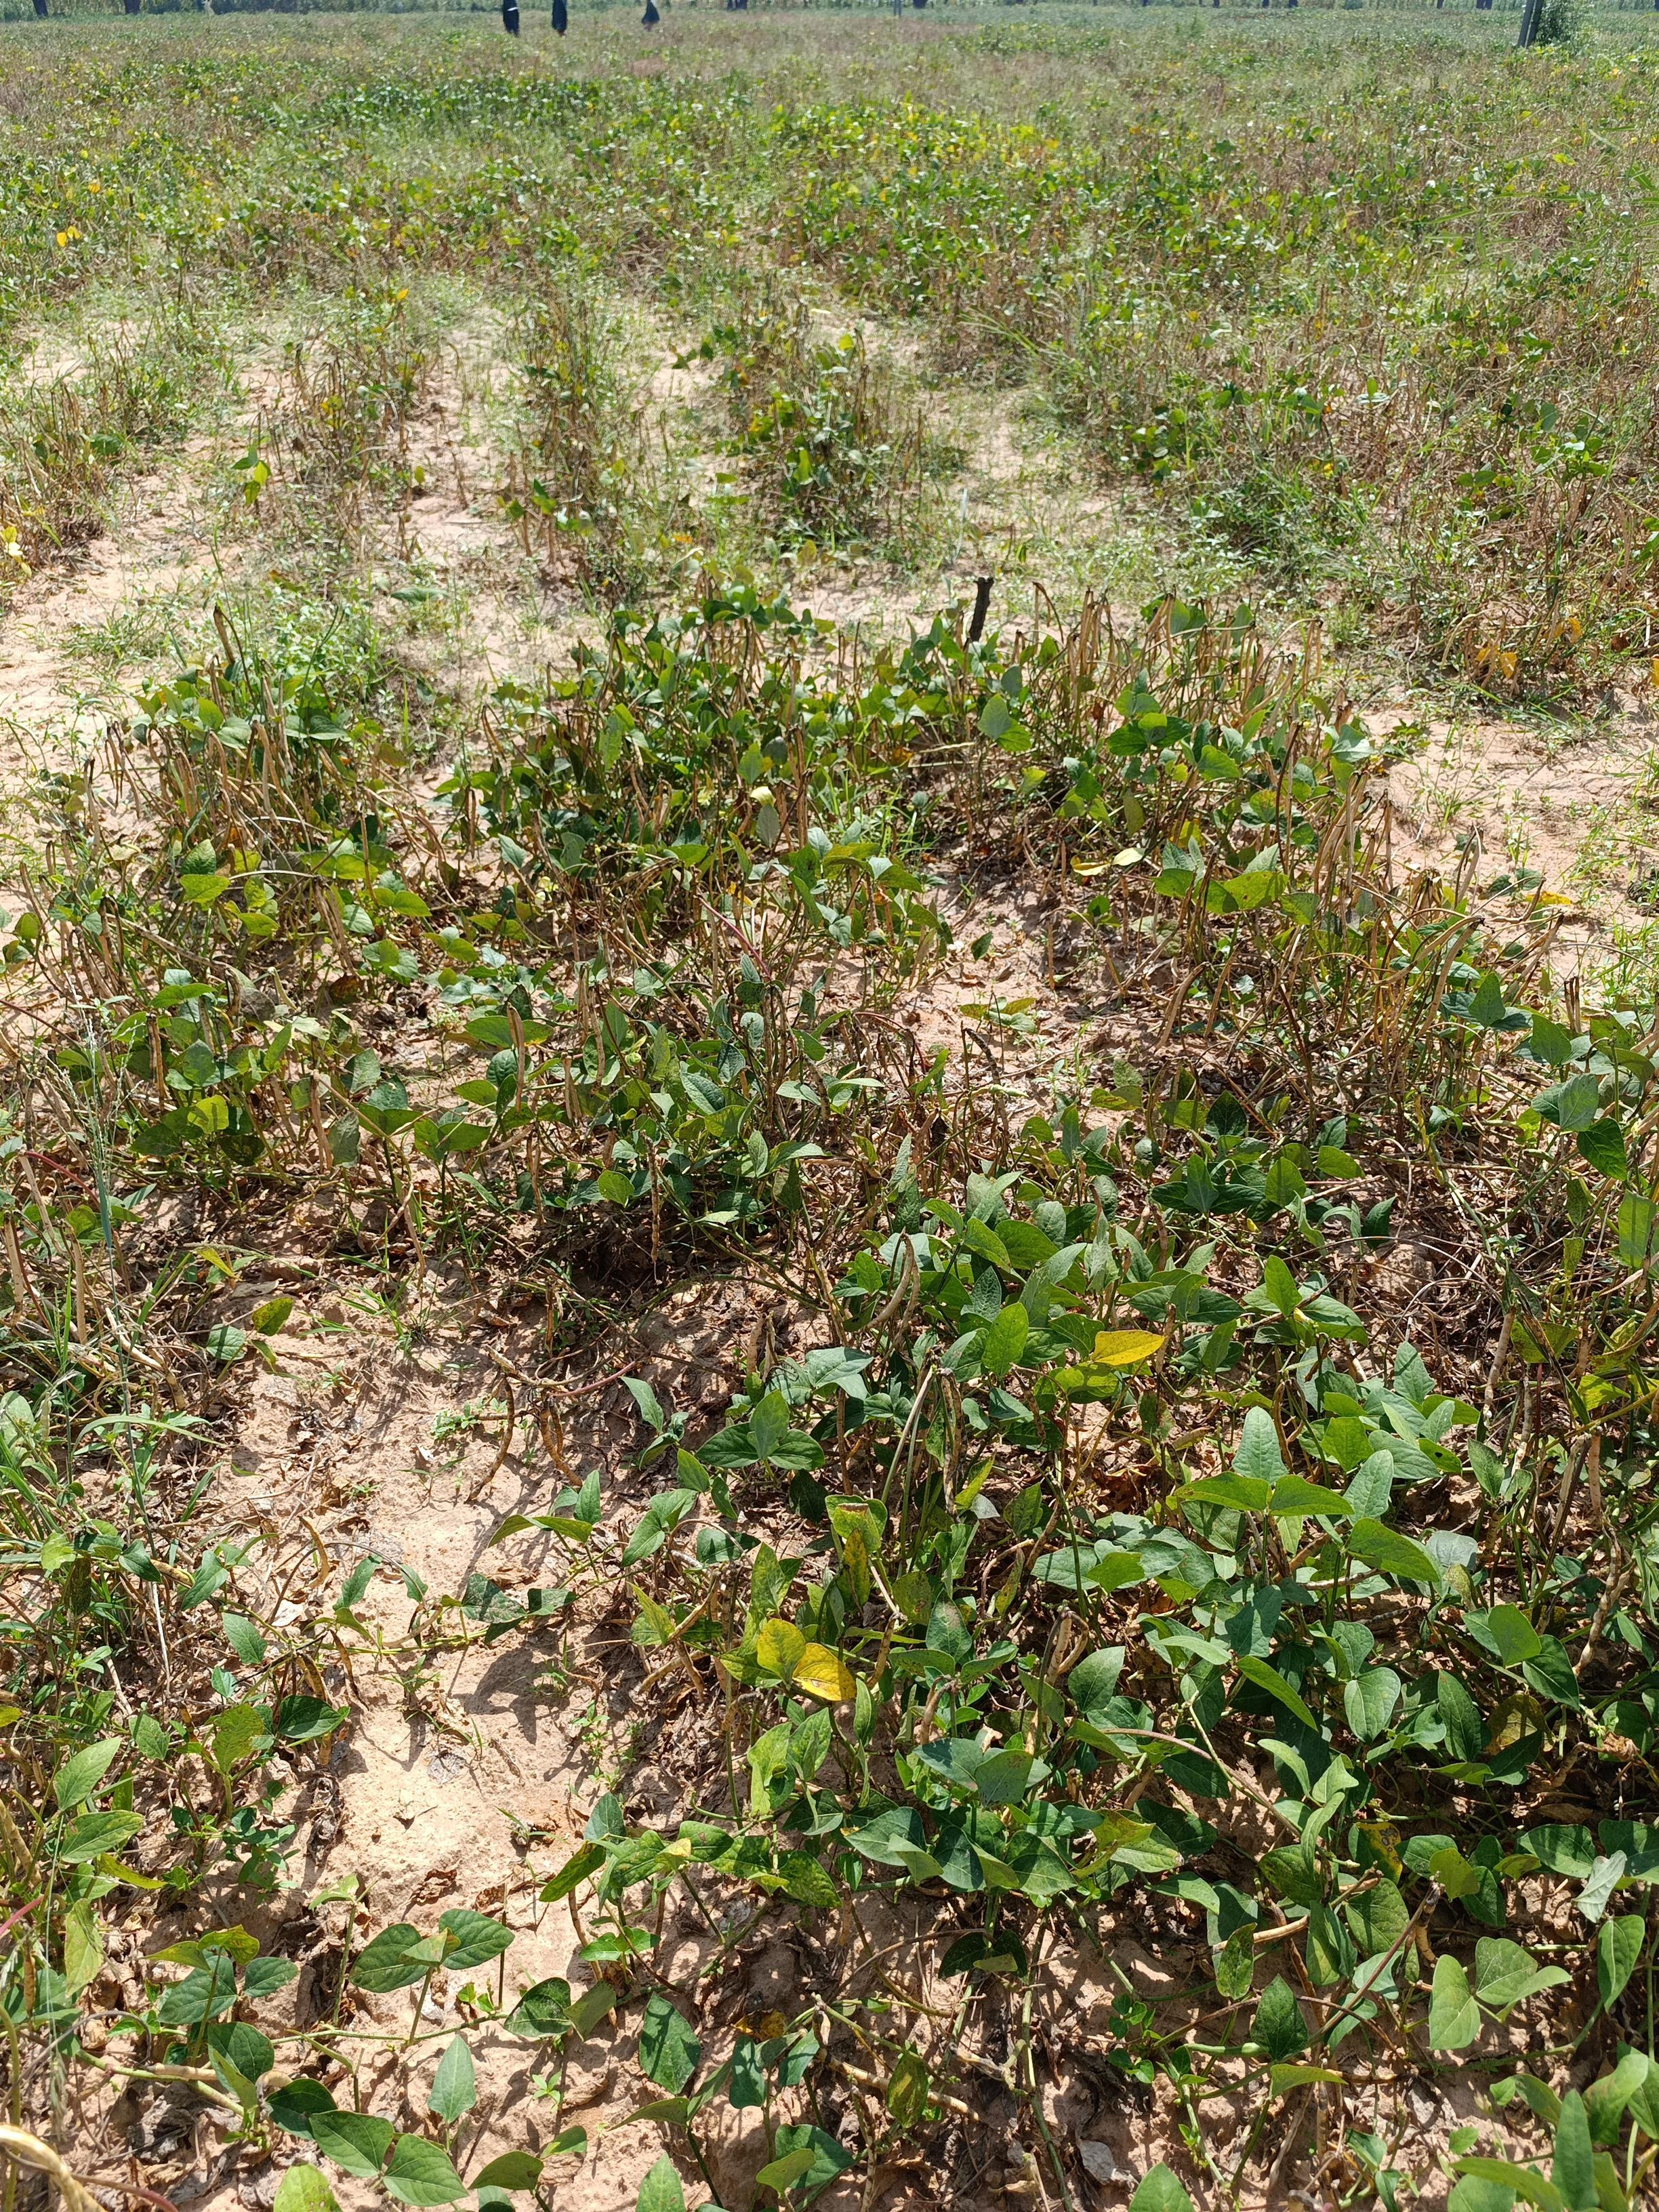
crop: cowpea
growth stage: maturity
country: Nigeria
